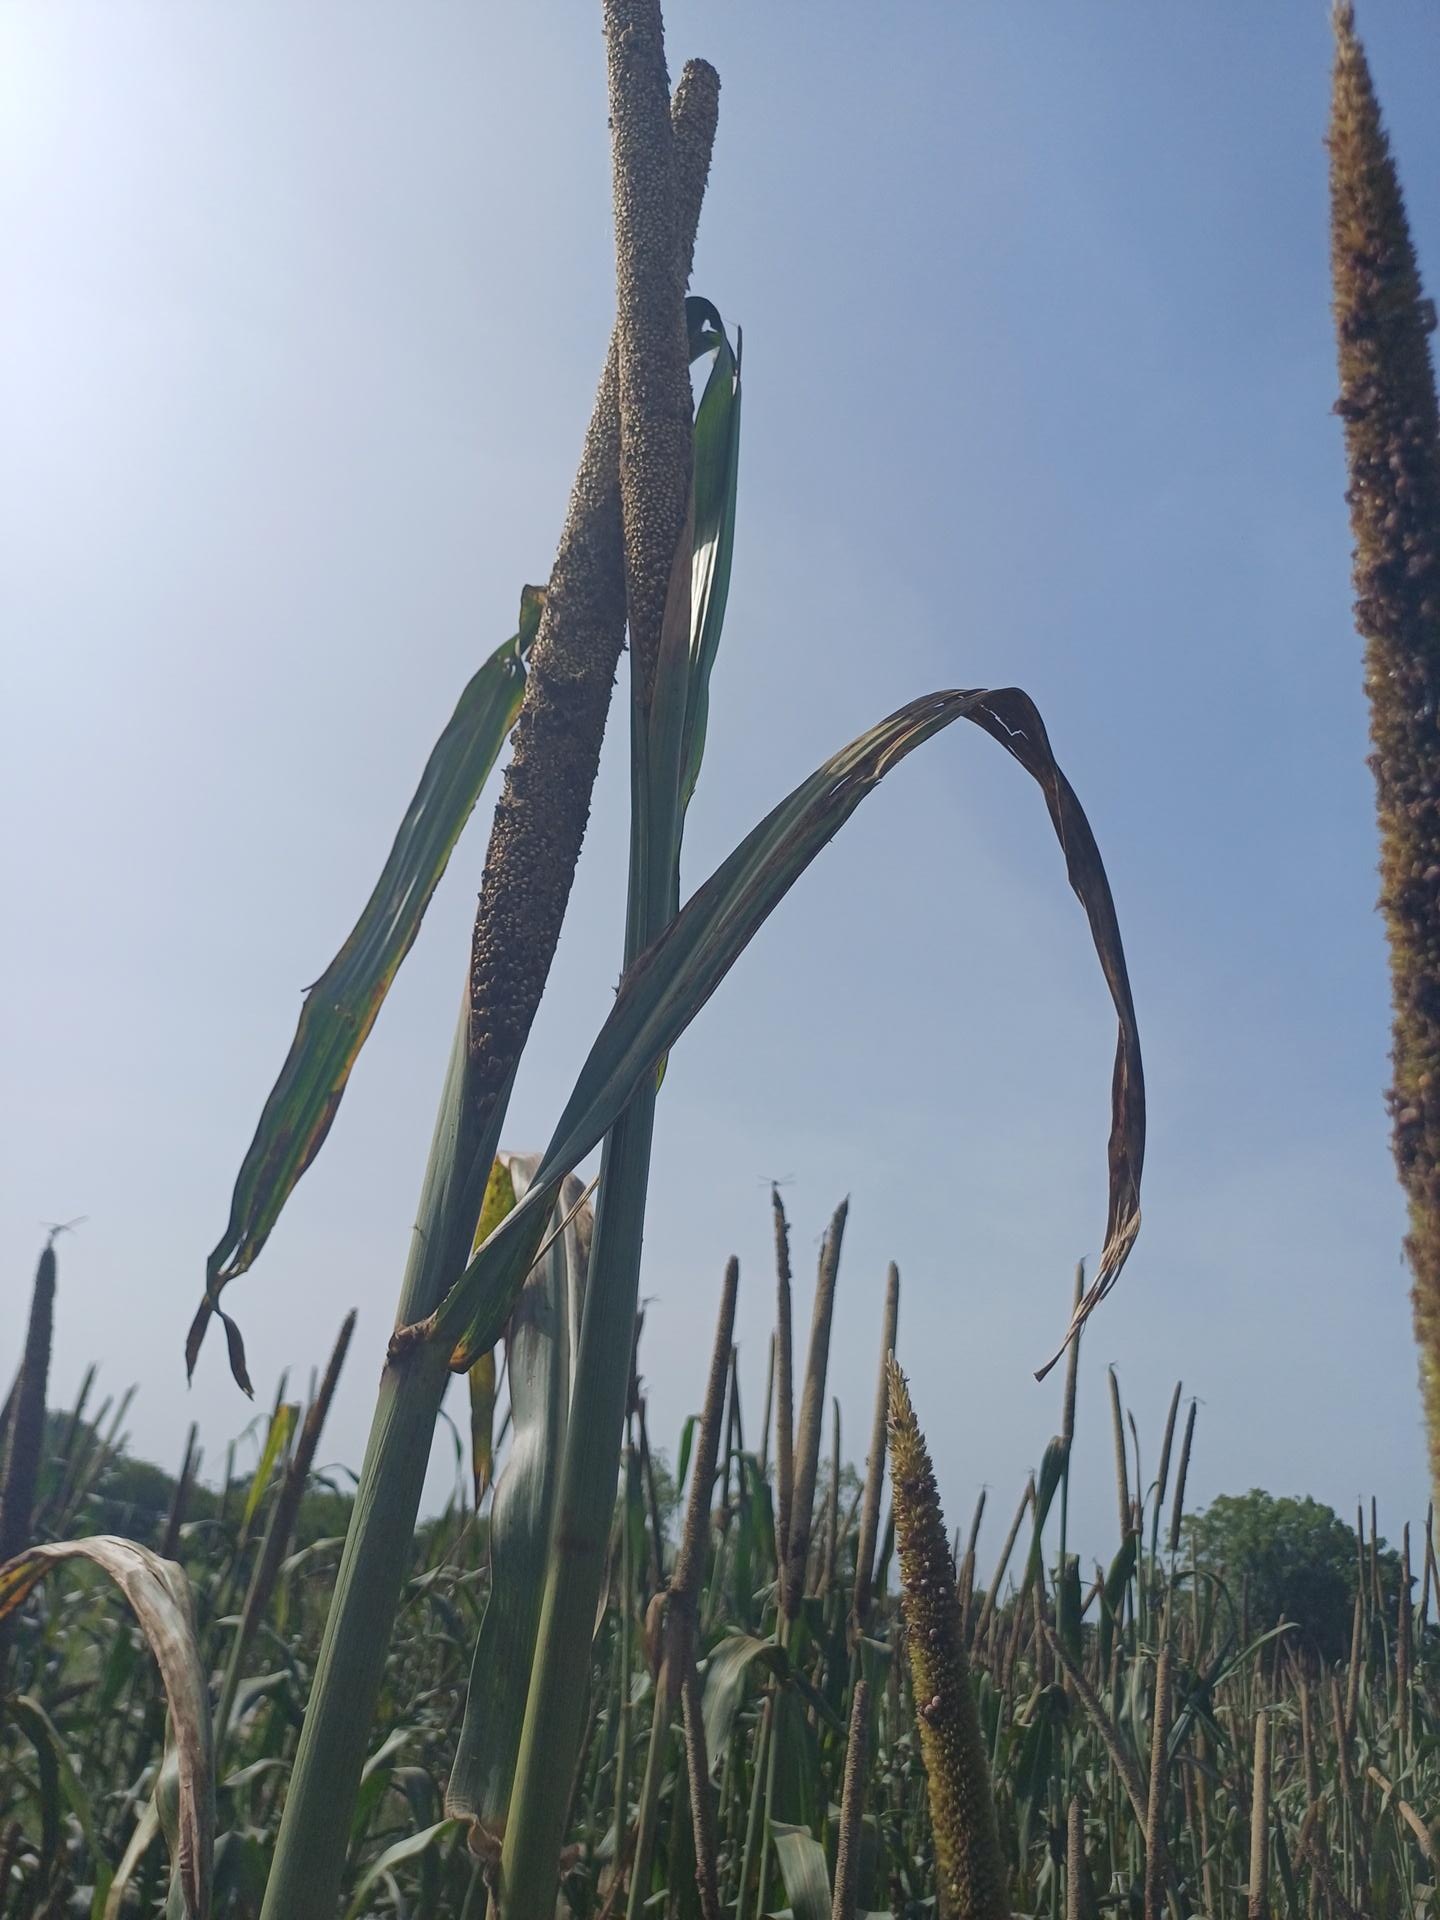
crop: pearl millet
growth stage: filling grain
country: Senegal
